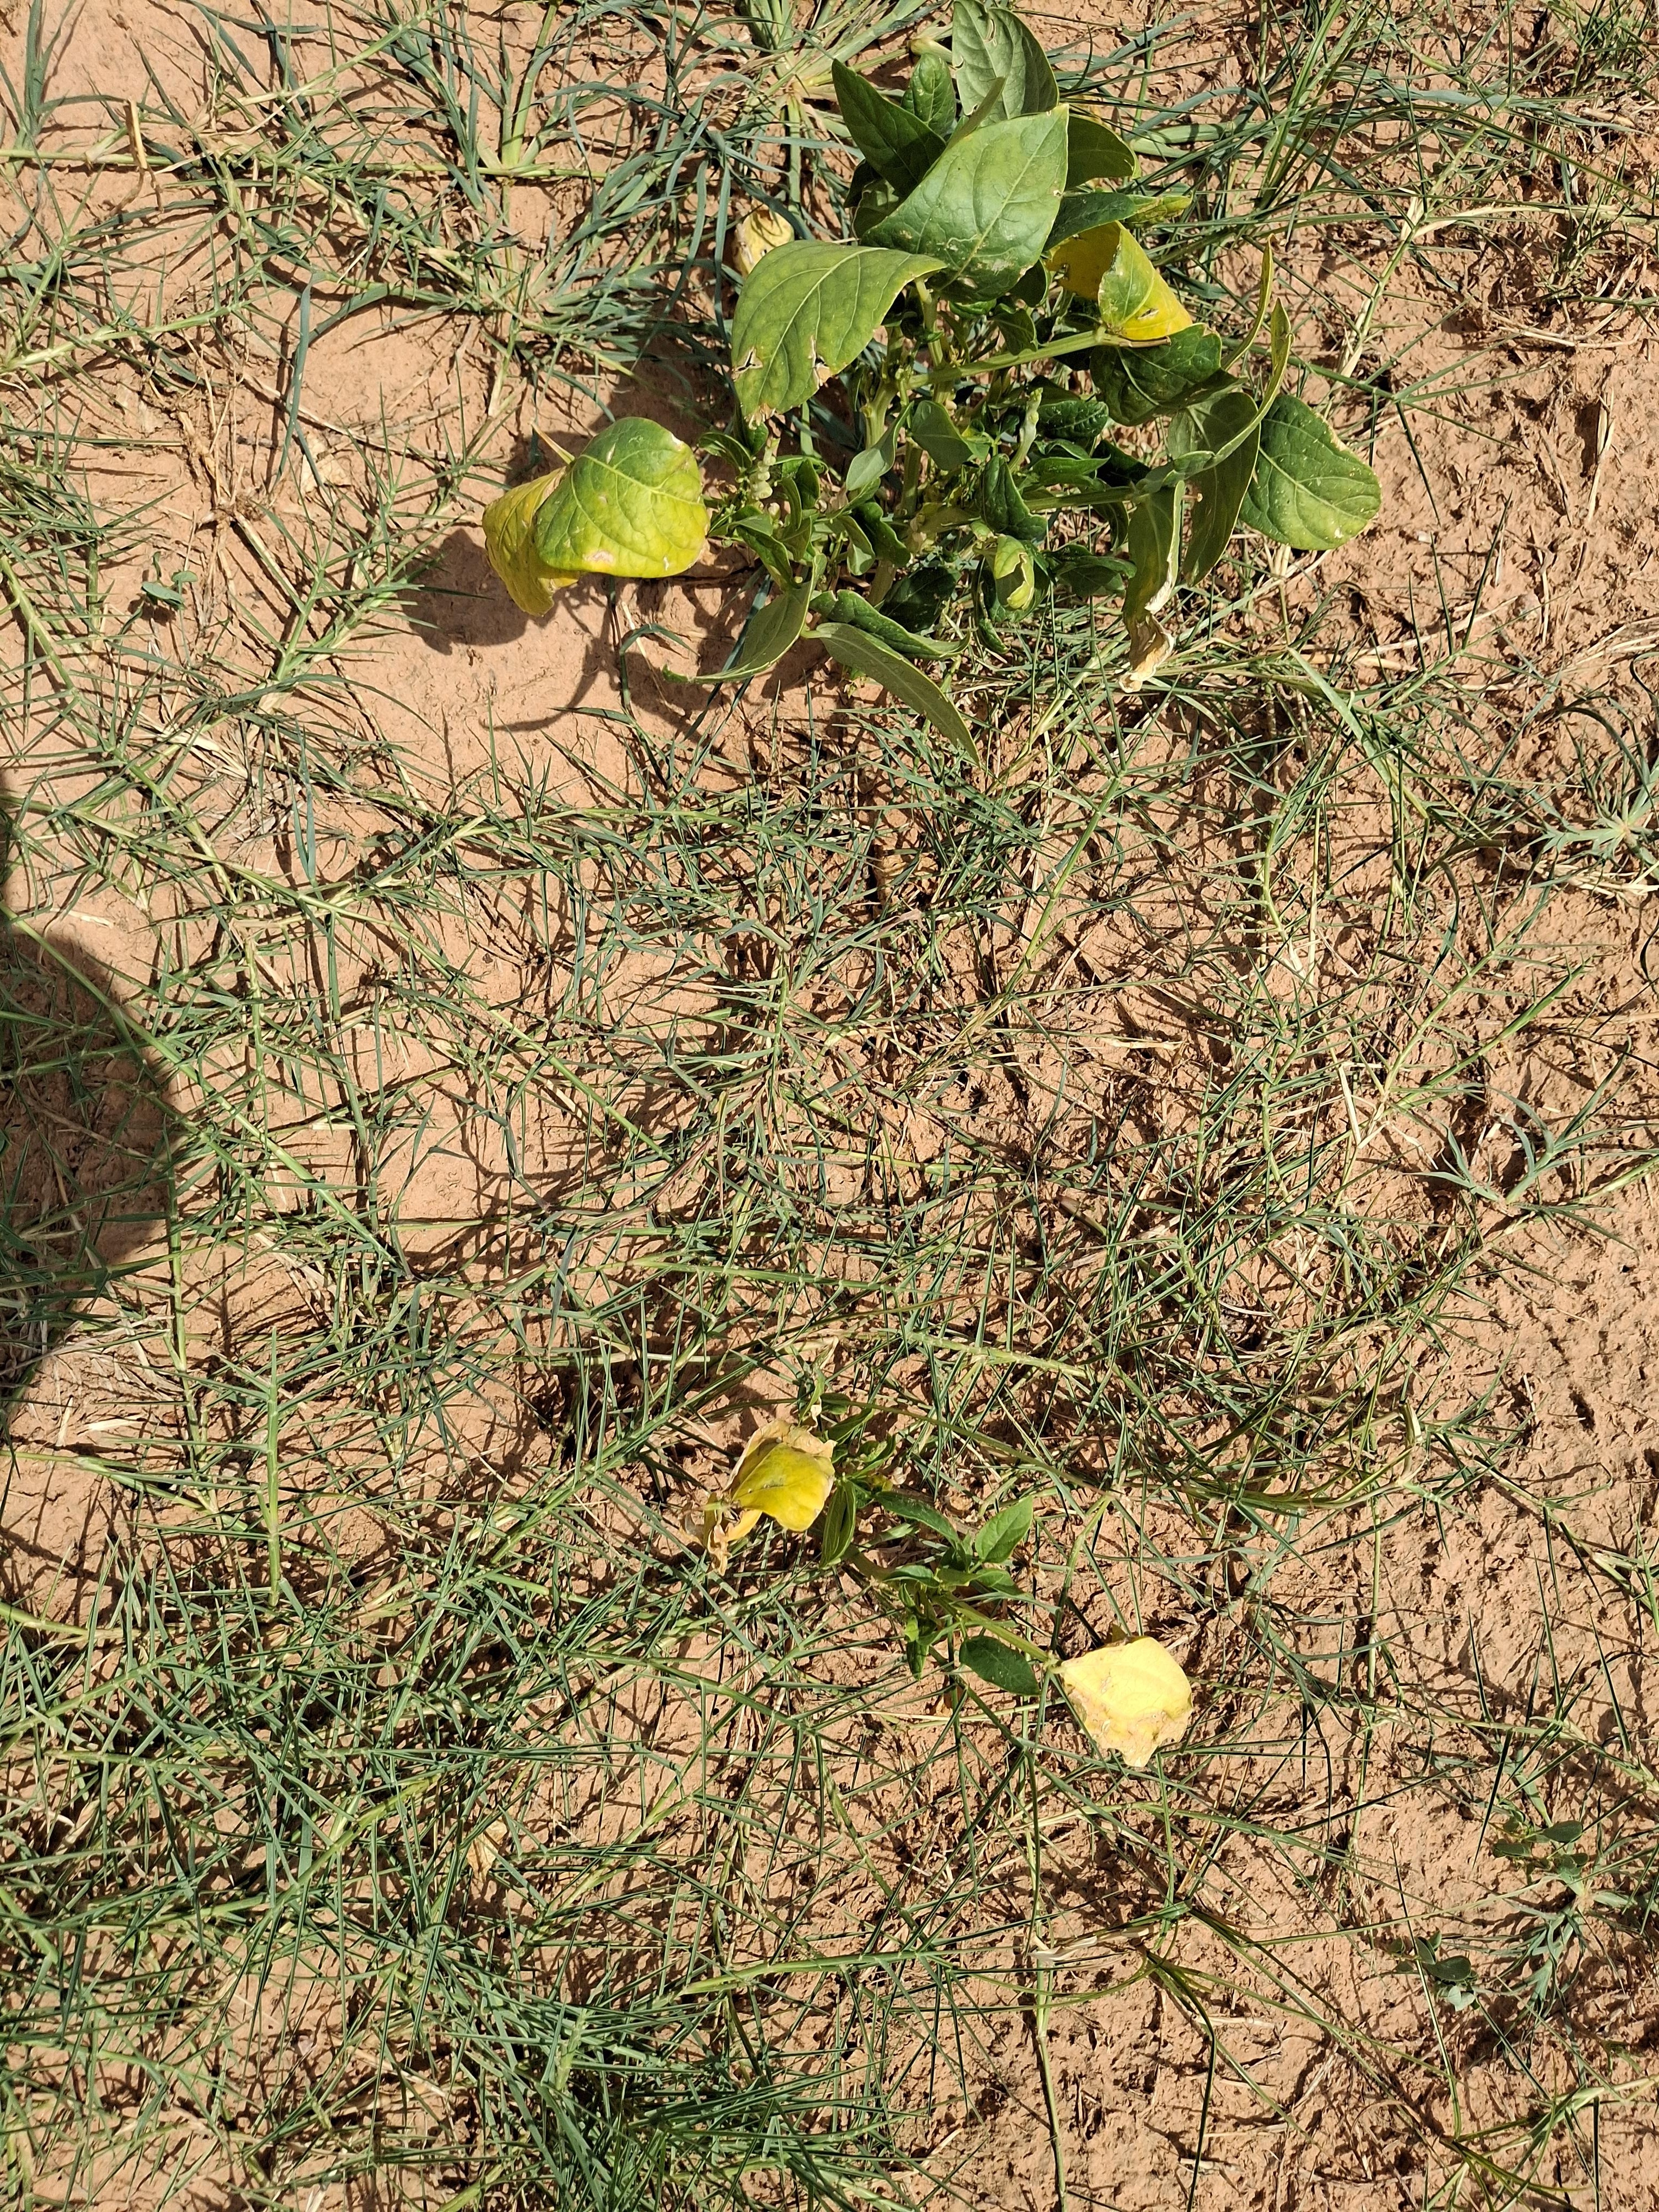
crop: cowpea
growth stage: harvest maturity
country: Nigeria
